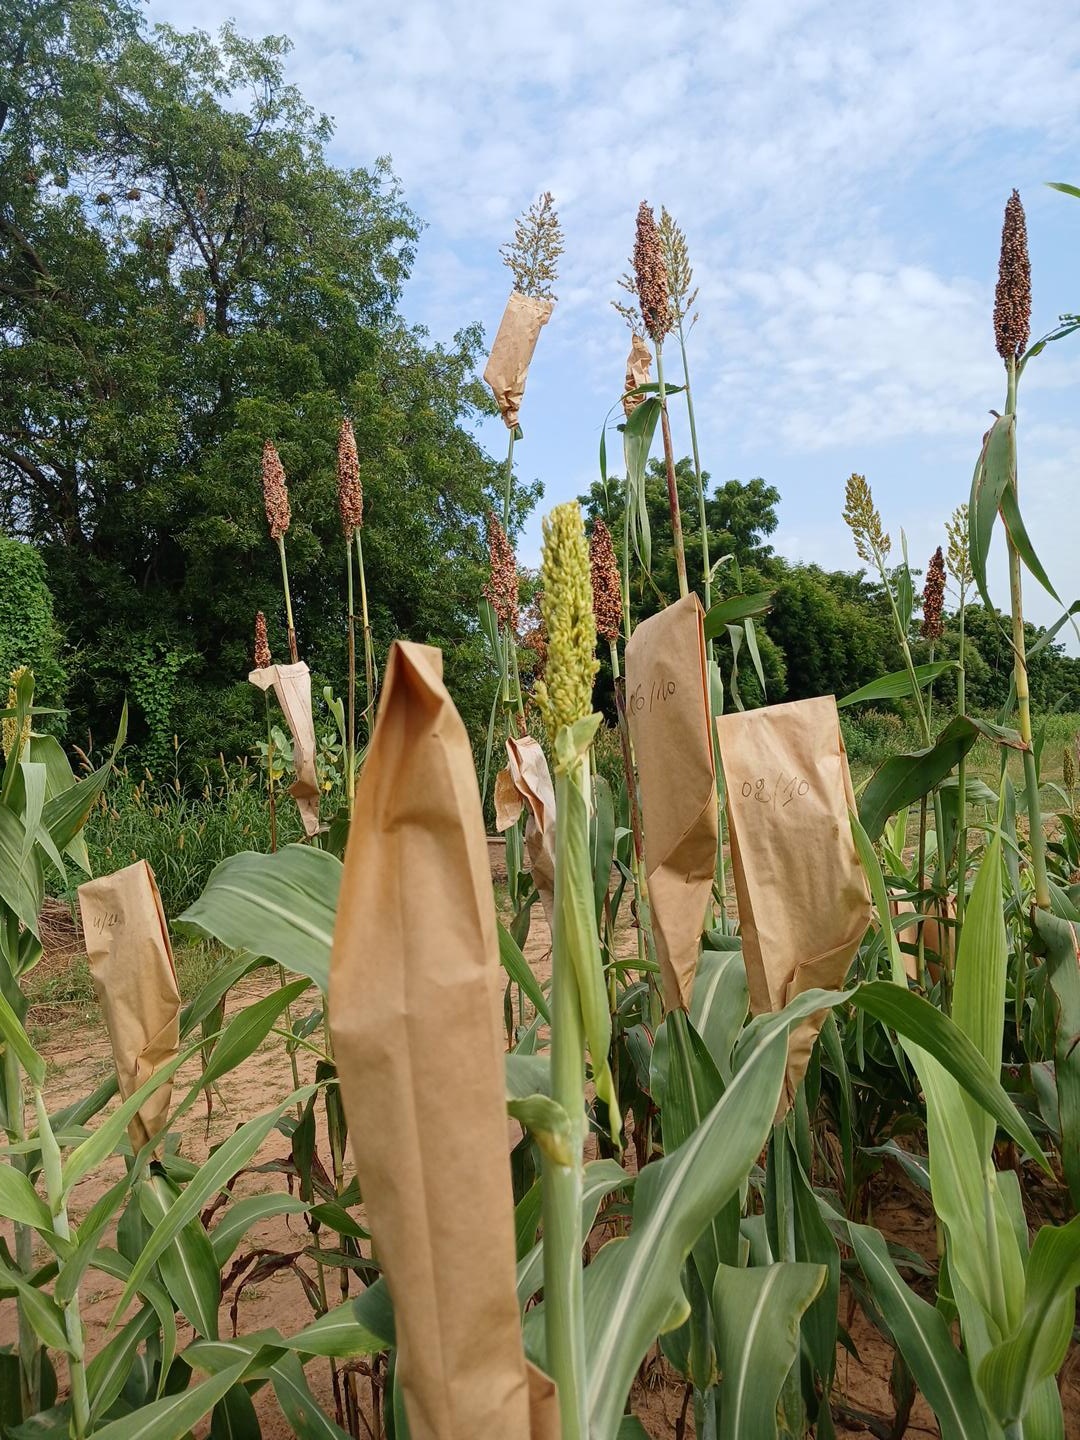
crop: sorghum
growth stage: flowering
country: Senegal
